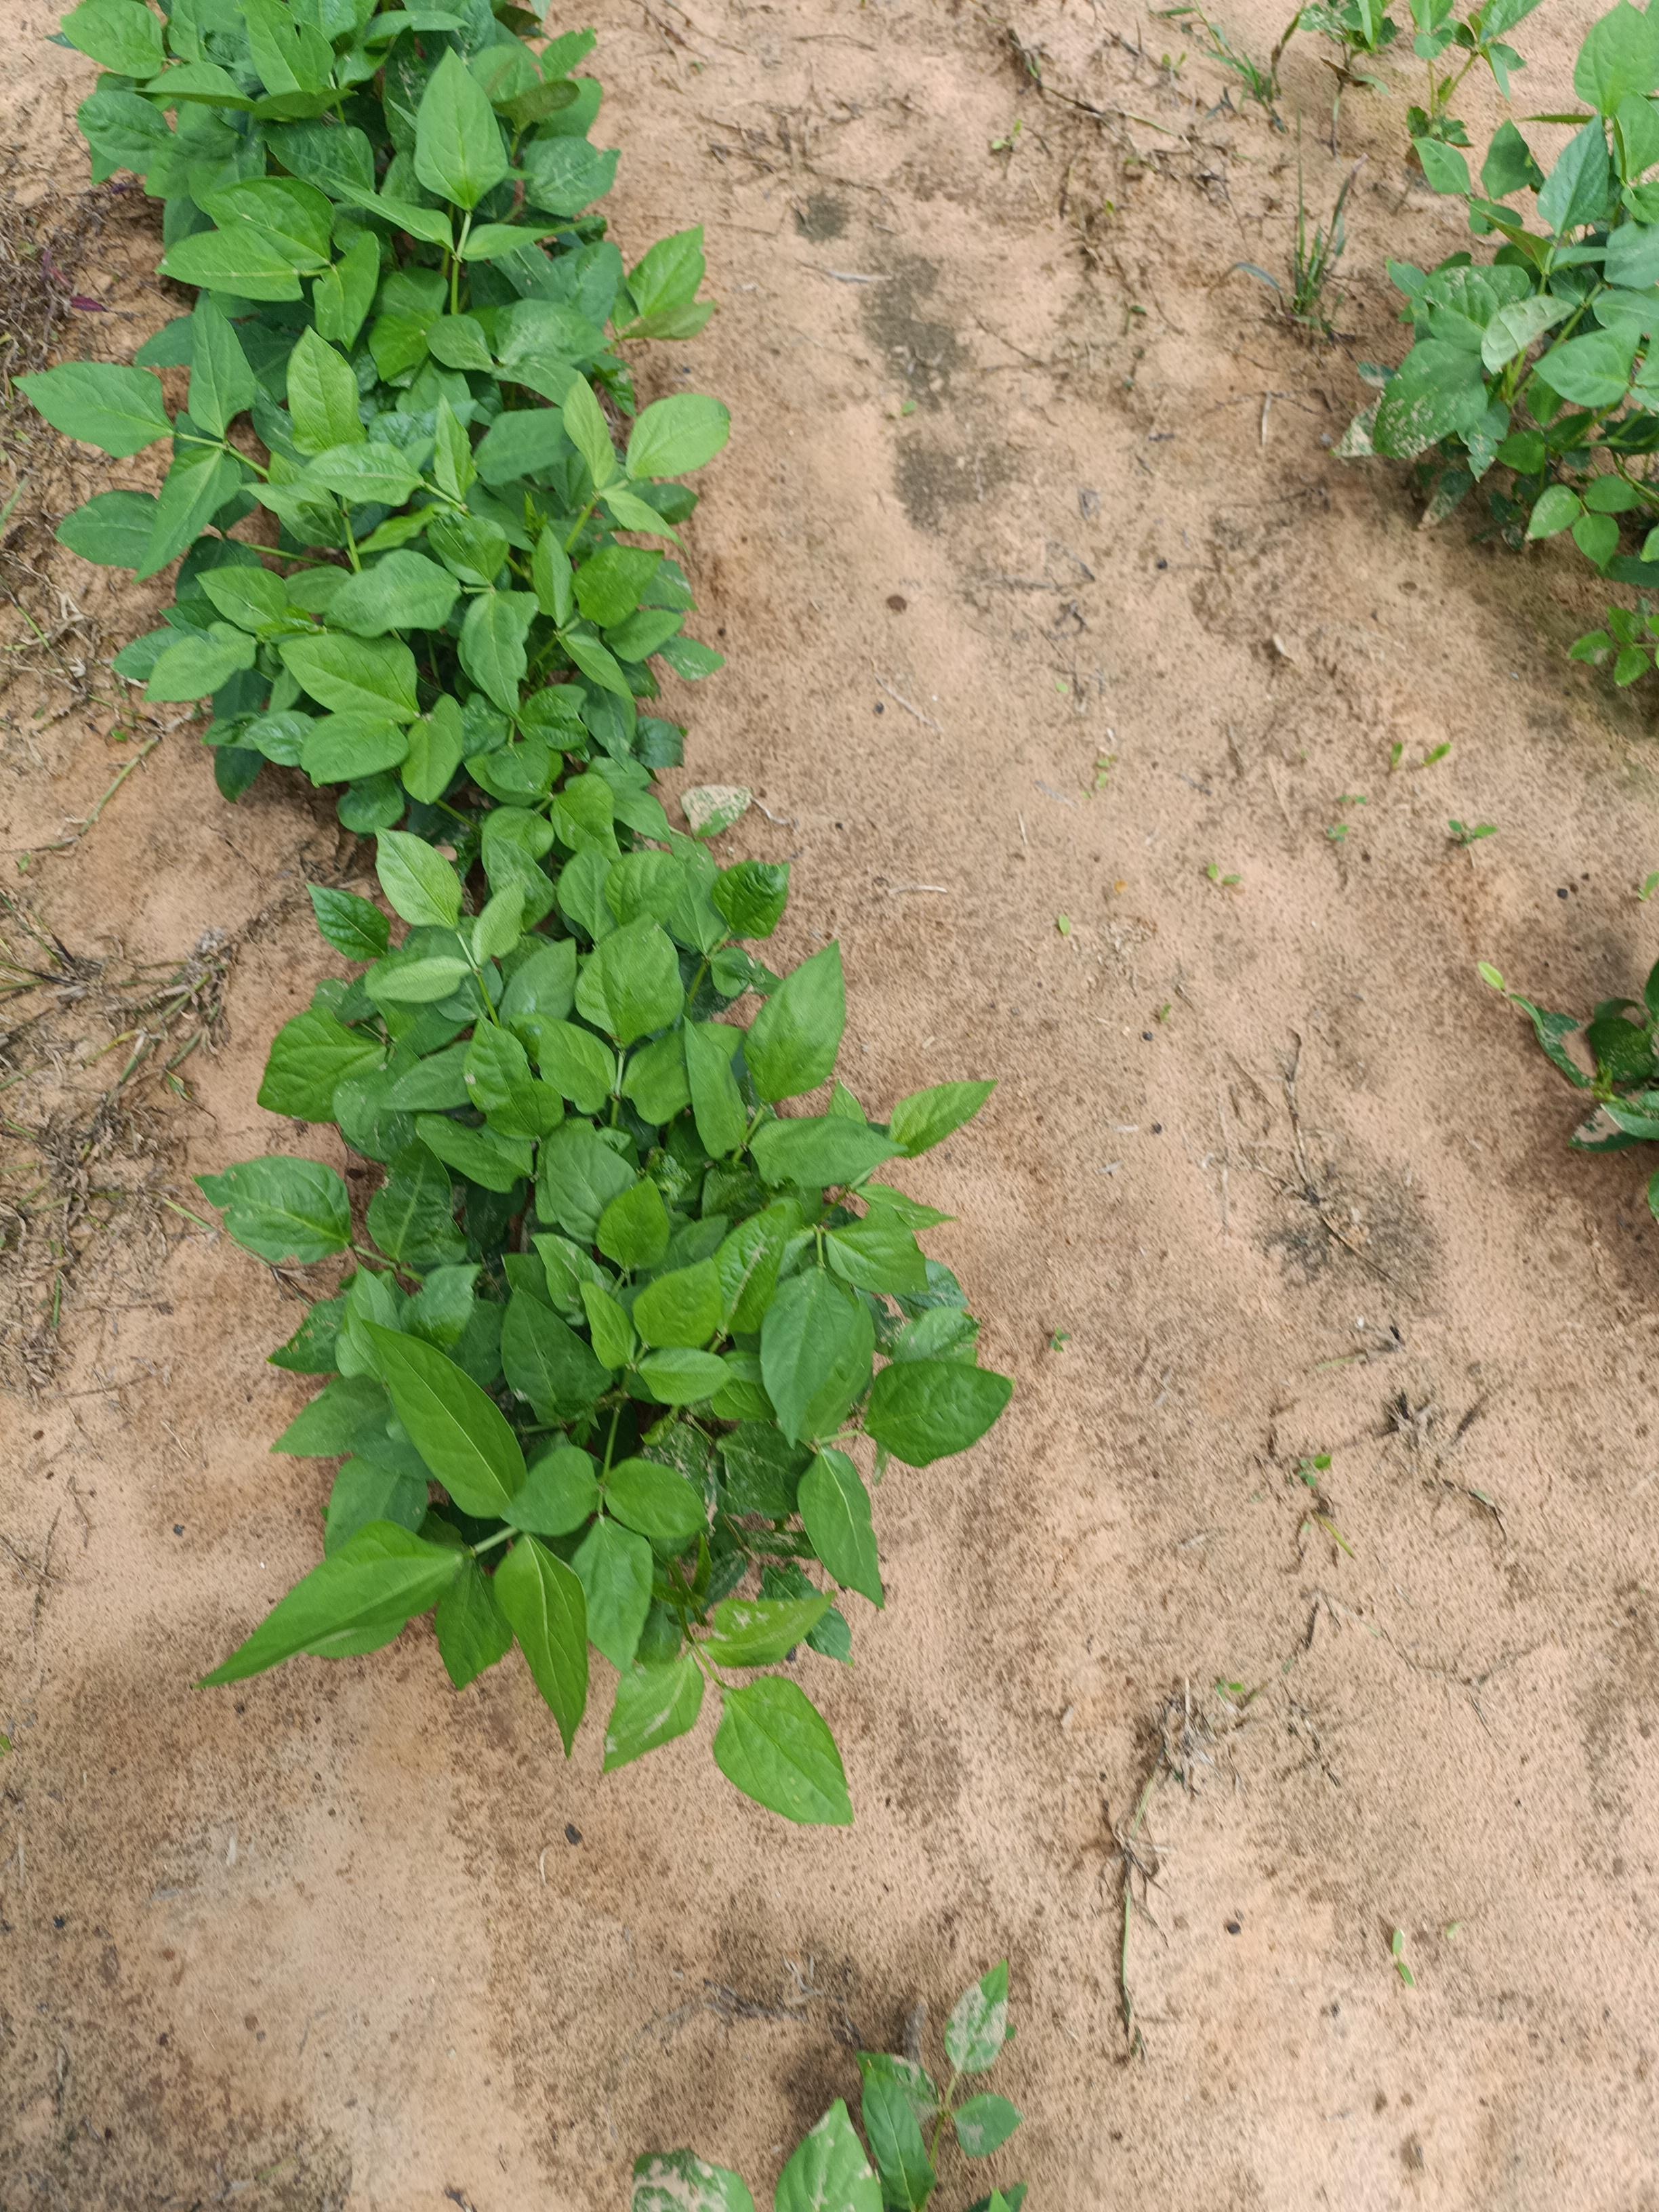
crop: cowpea
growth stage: emergence
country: Nigeria
